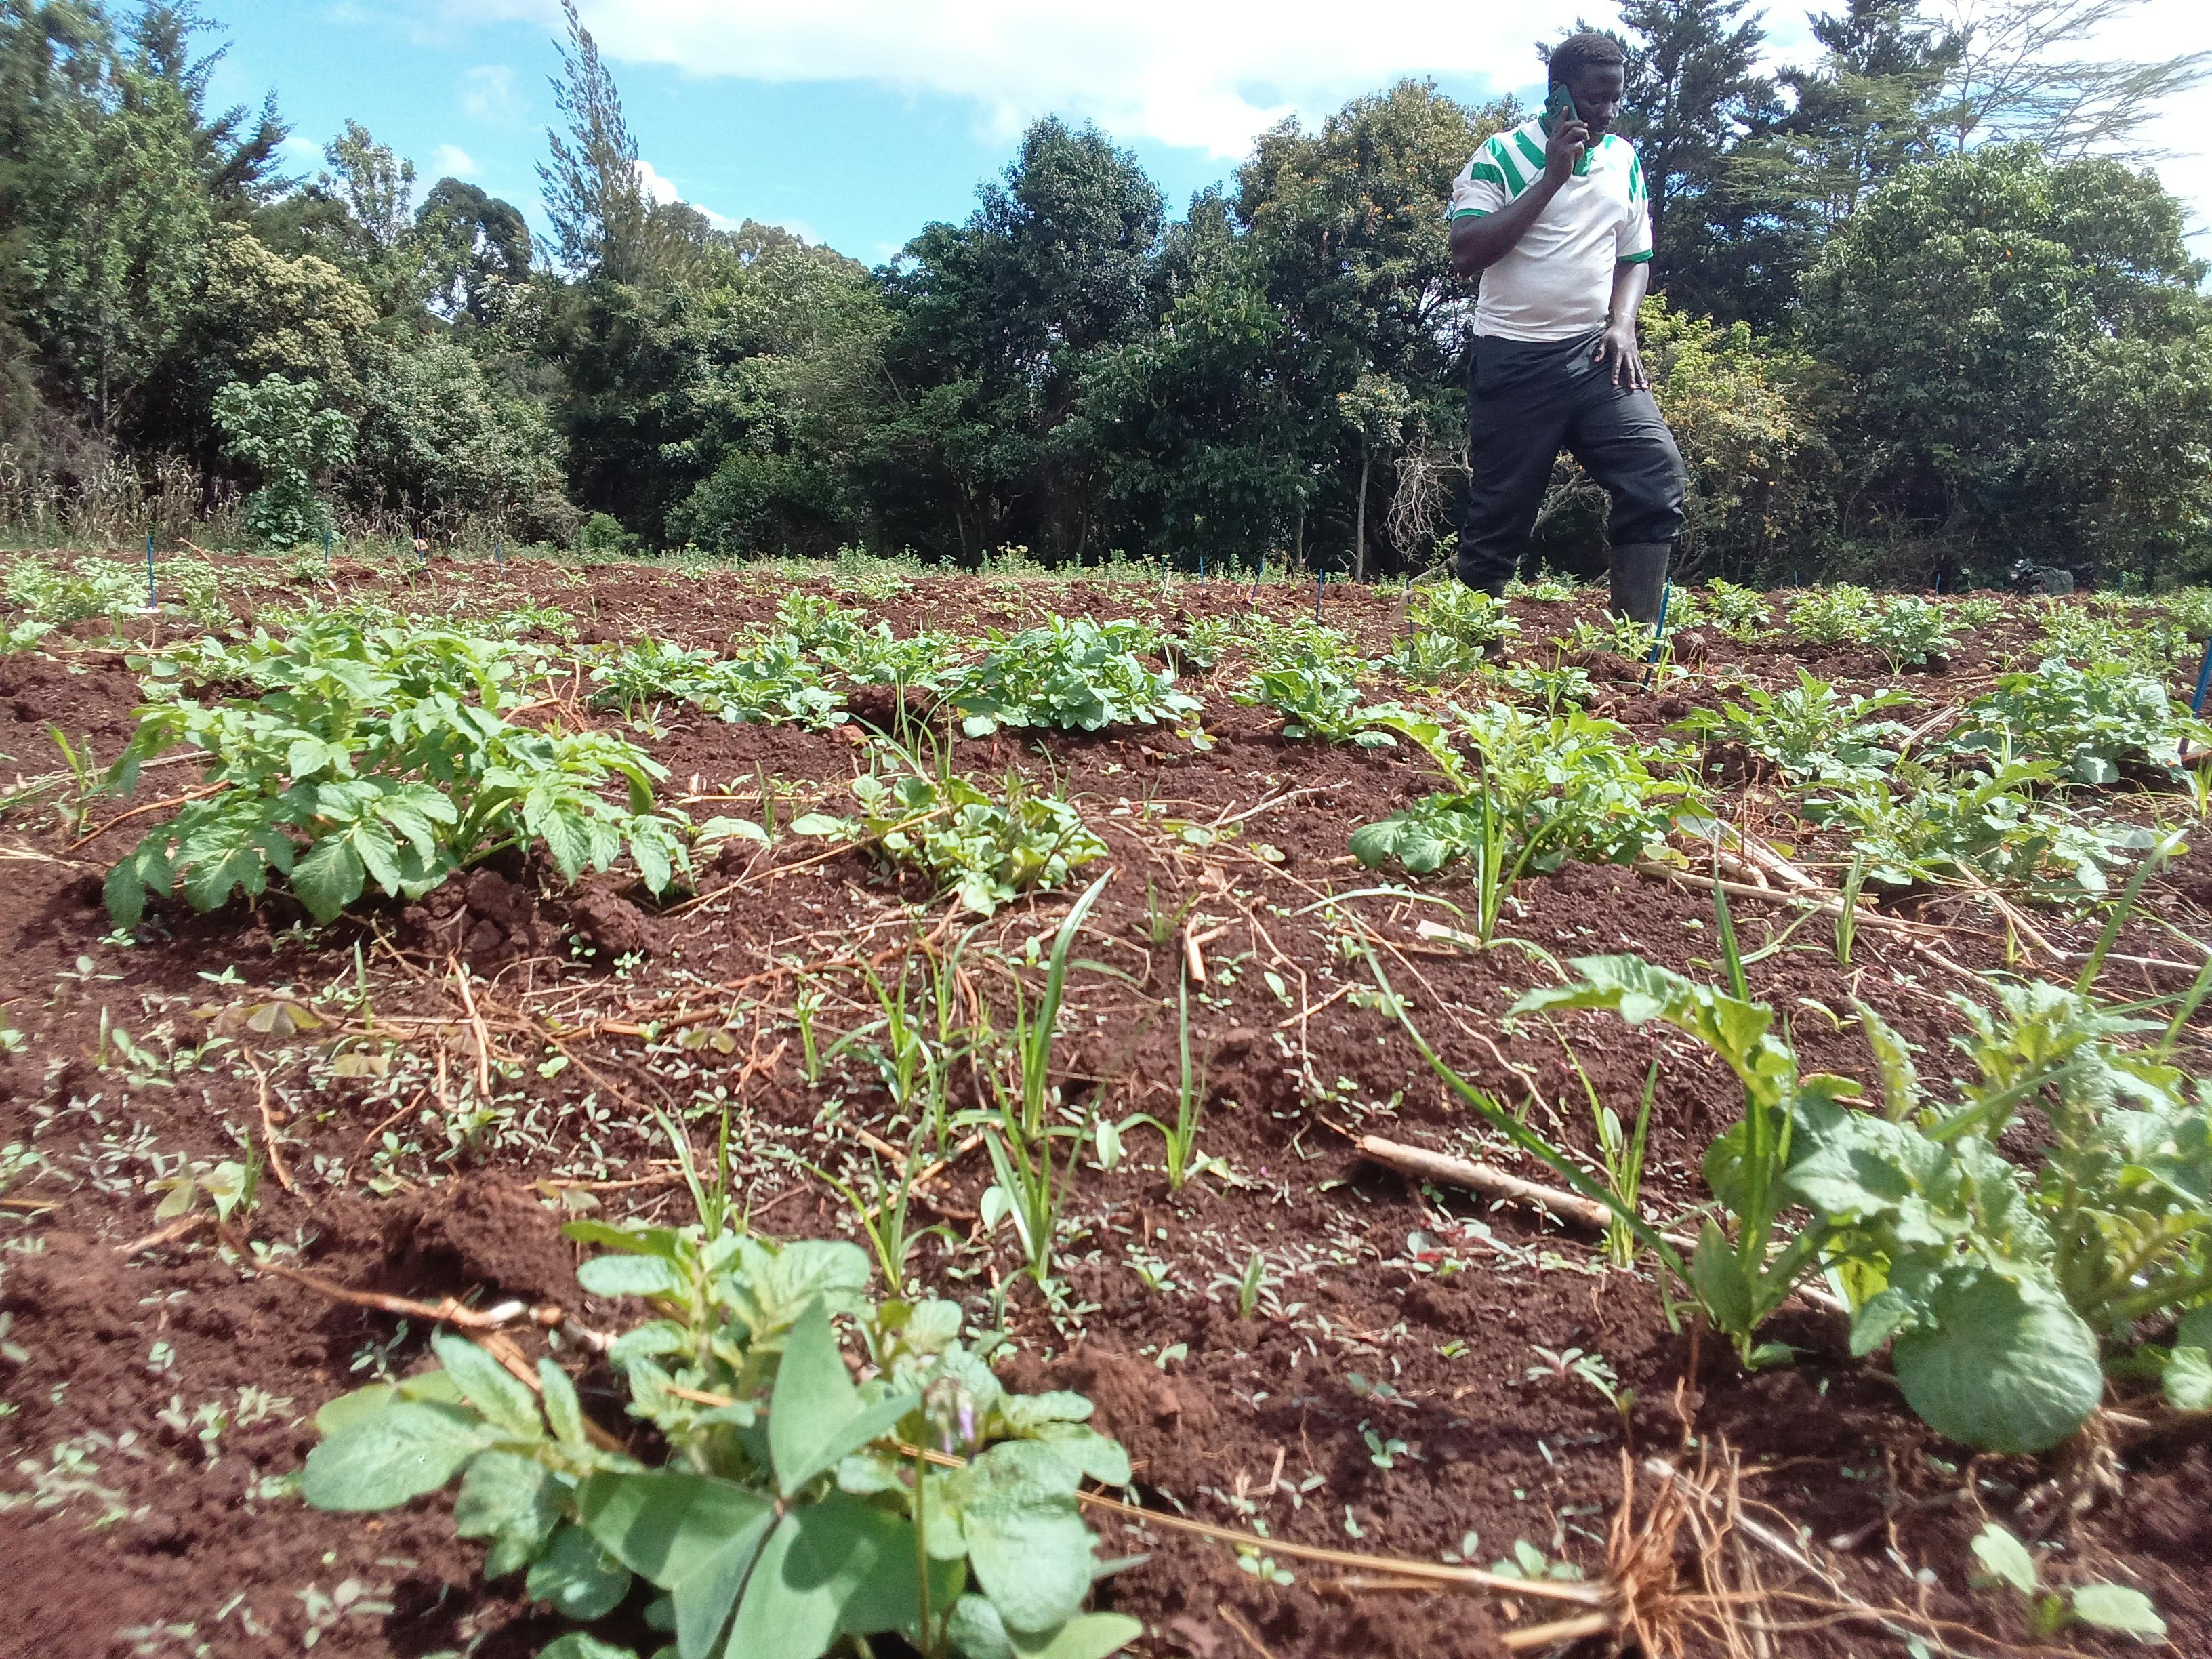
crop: potato
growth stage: sprouting emergence
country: Kenya
